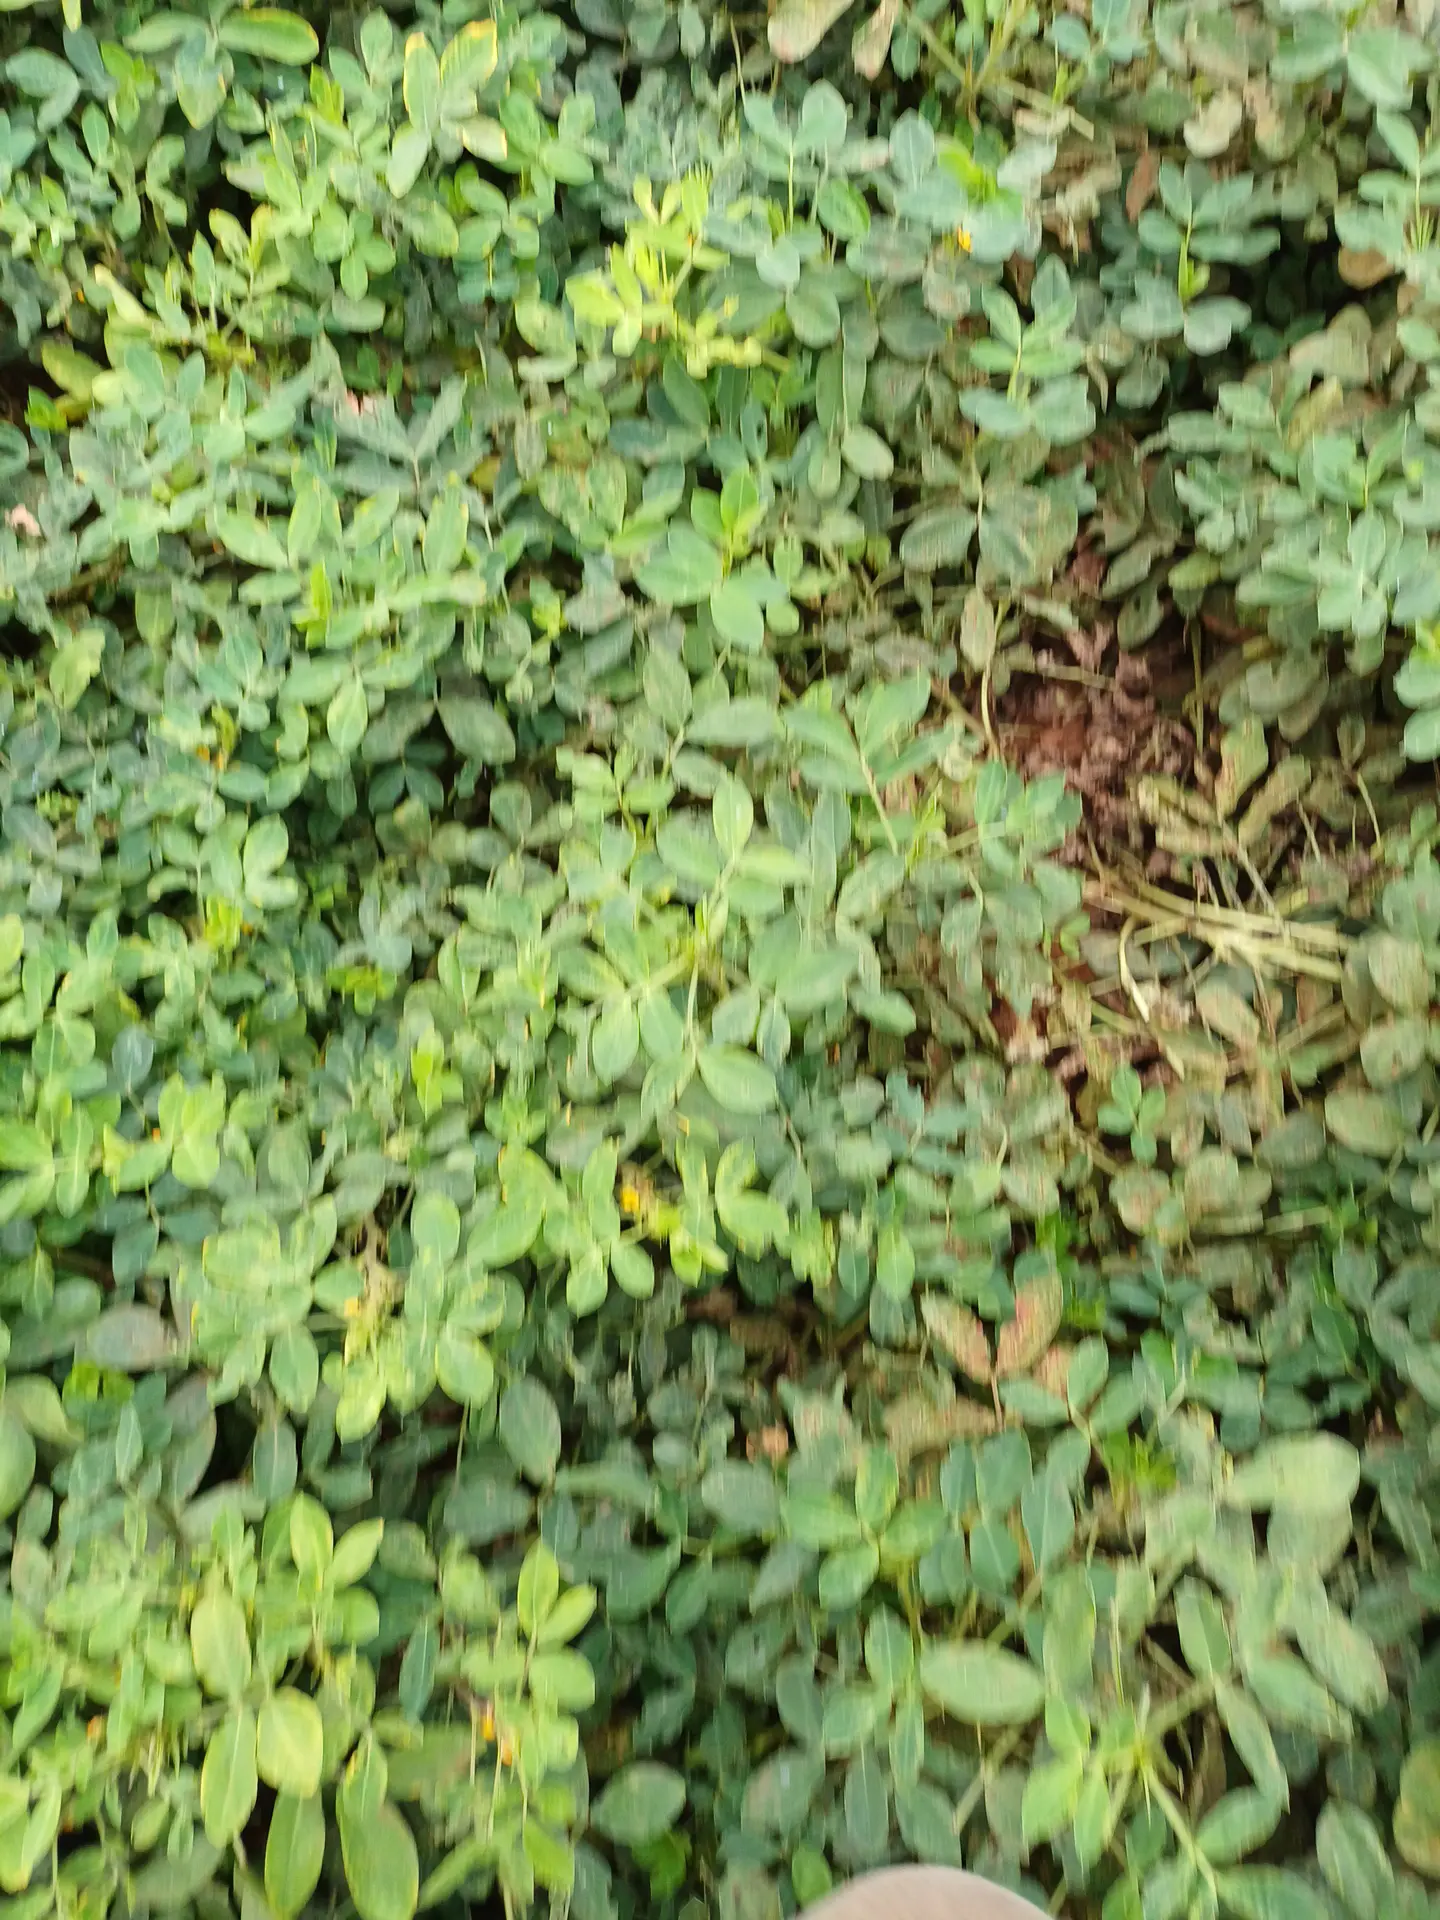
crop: groundnut
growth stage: pegging
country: Kenya
